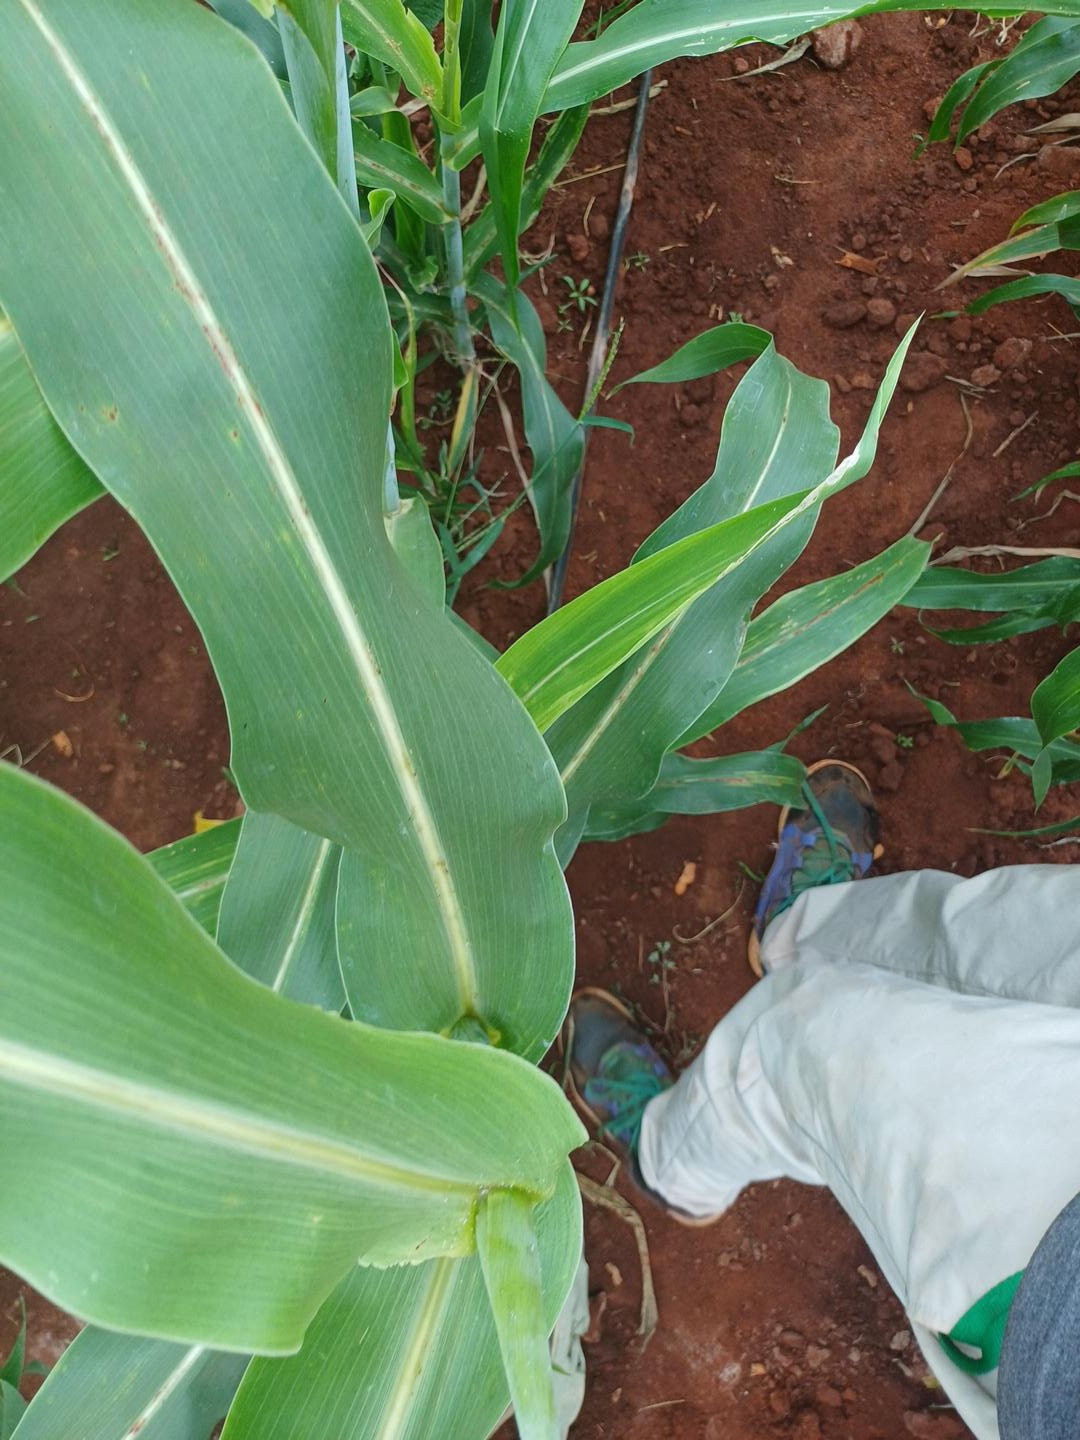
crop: sorghum
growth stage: heading tuber
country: Kenya
